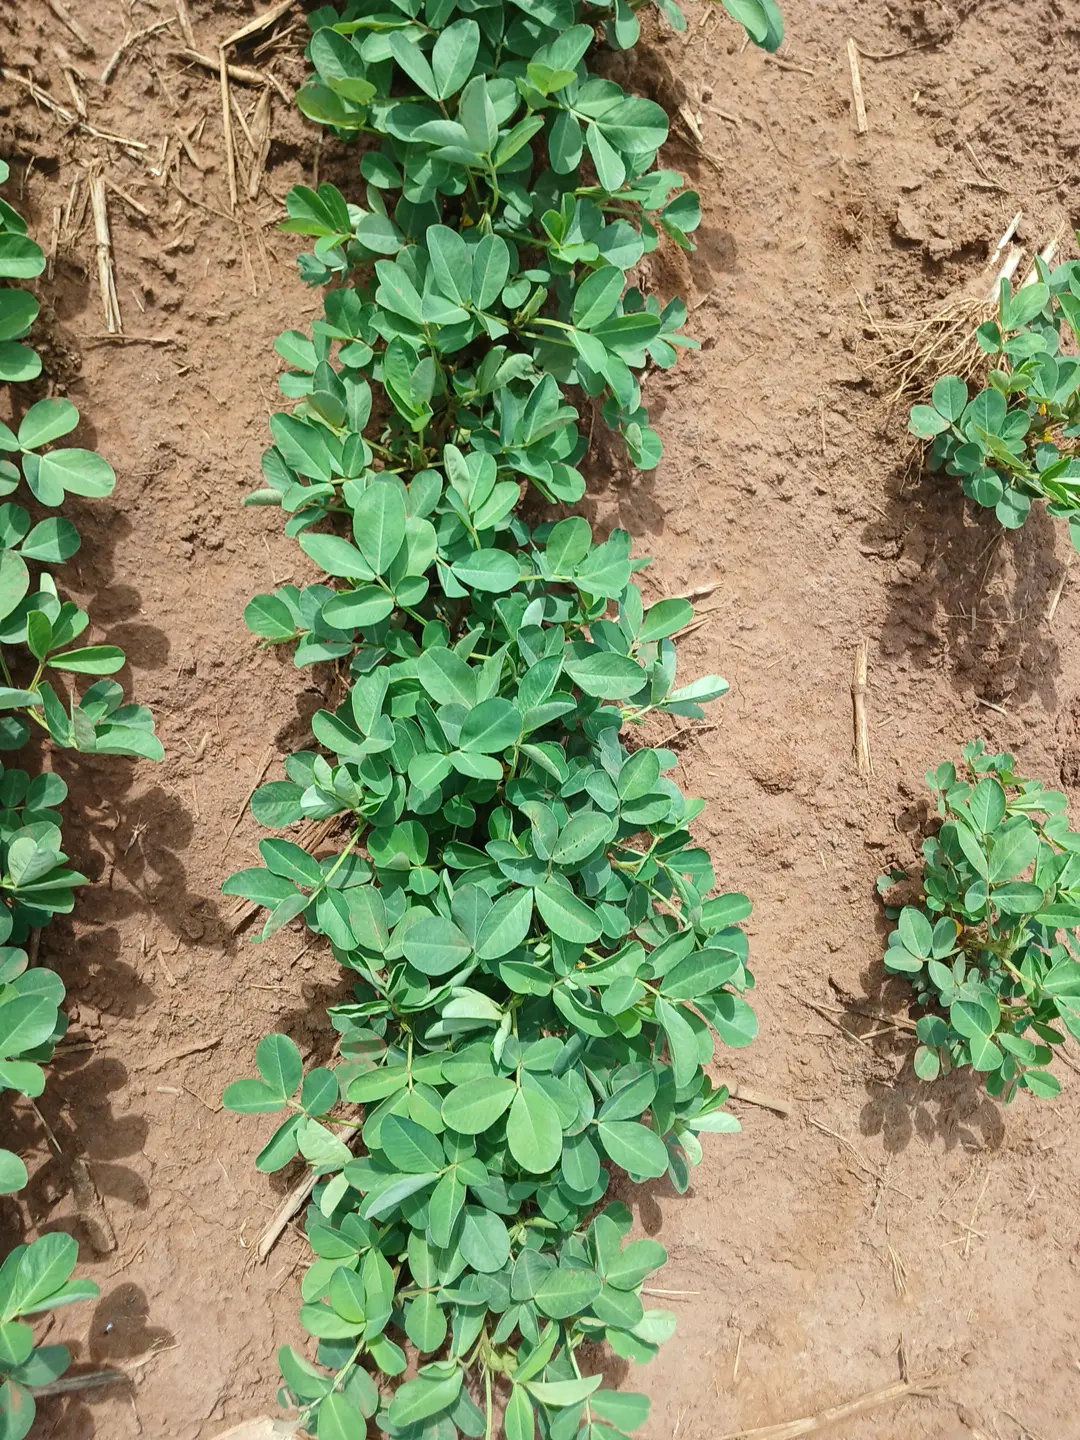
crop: groundnut
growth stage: flowering
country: Kenya
